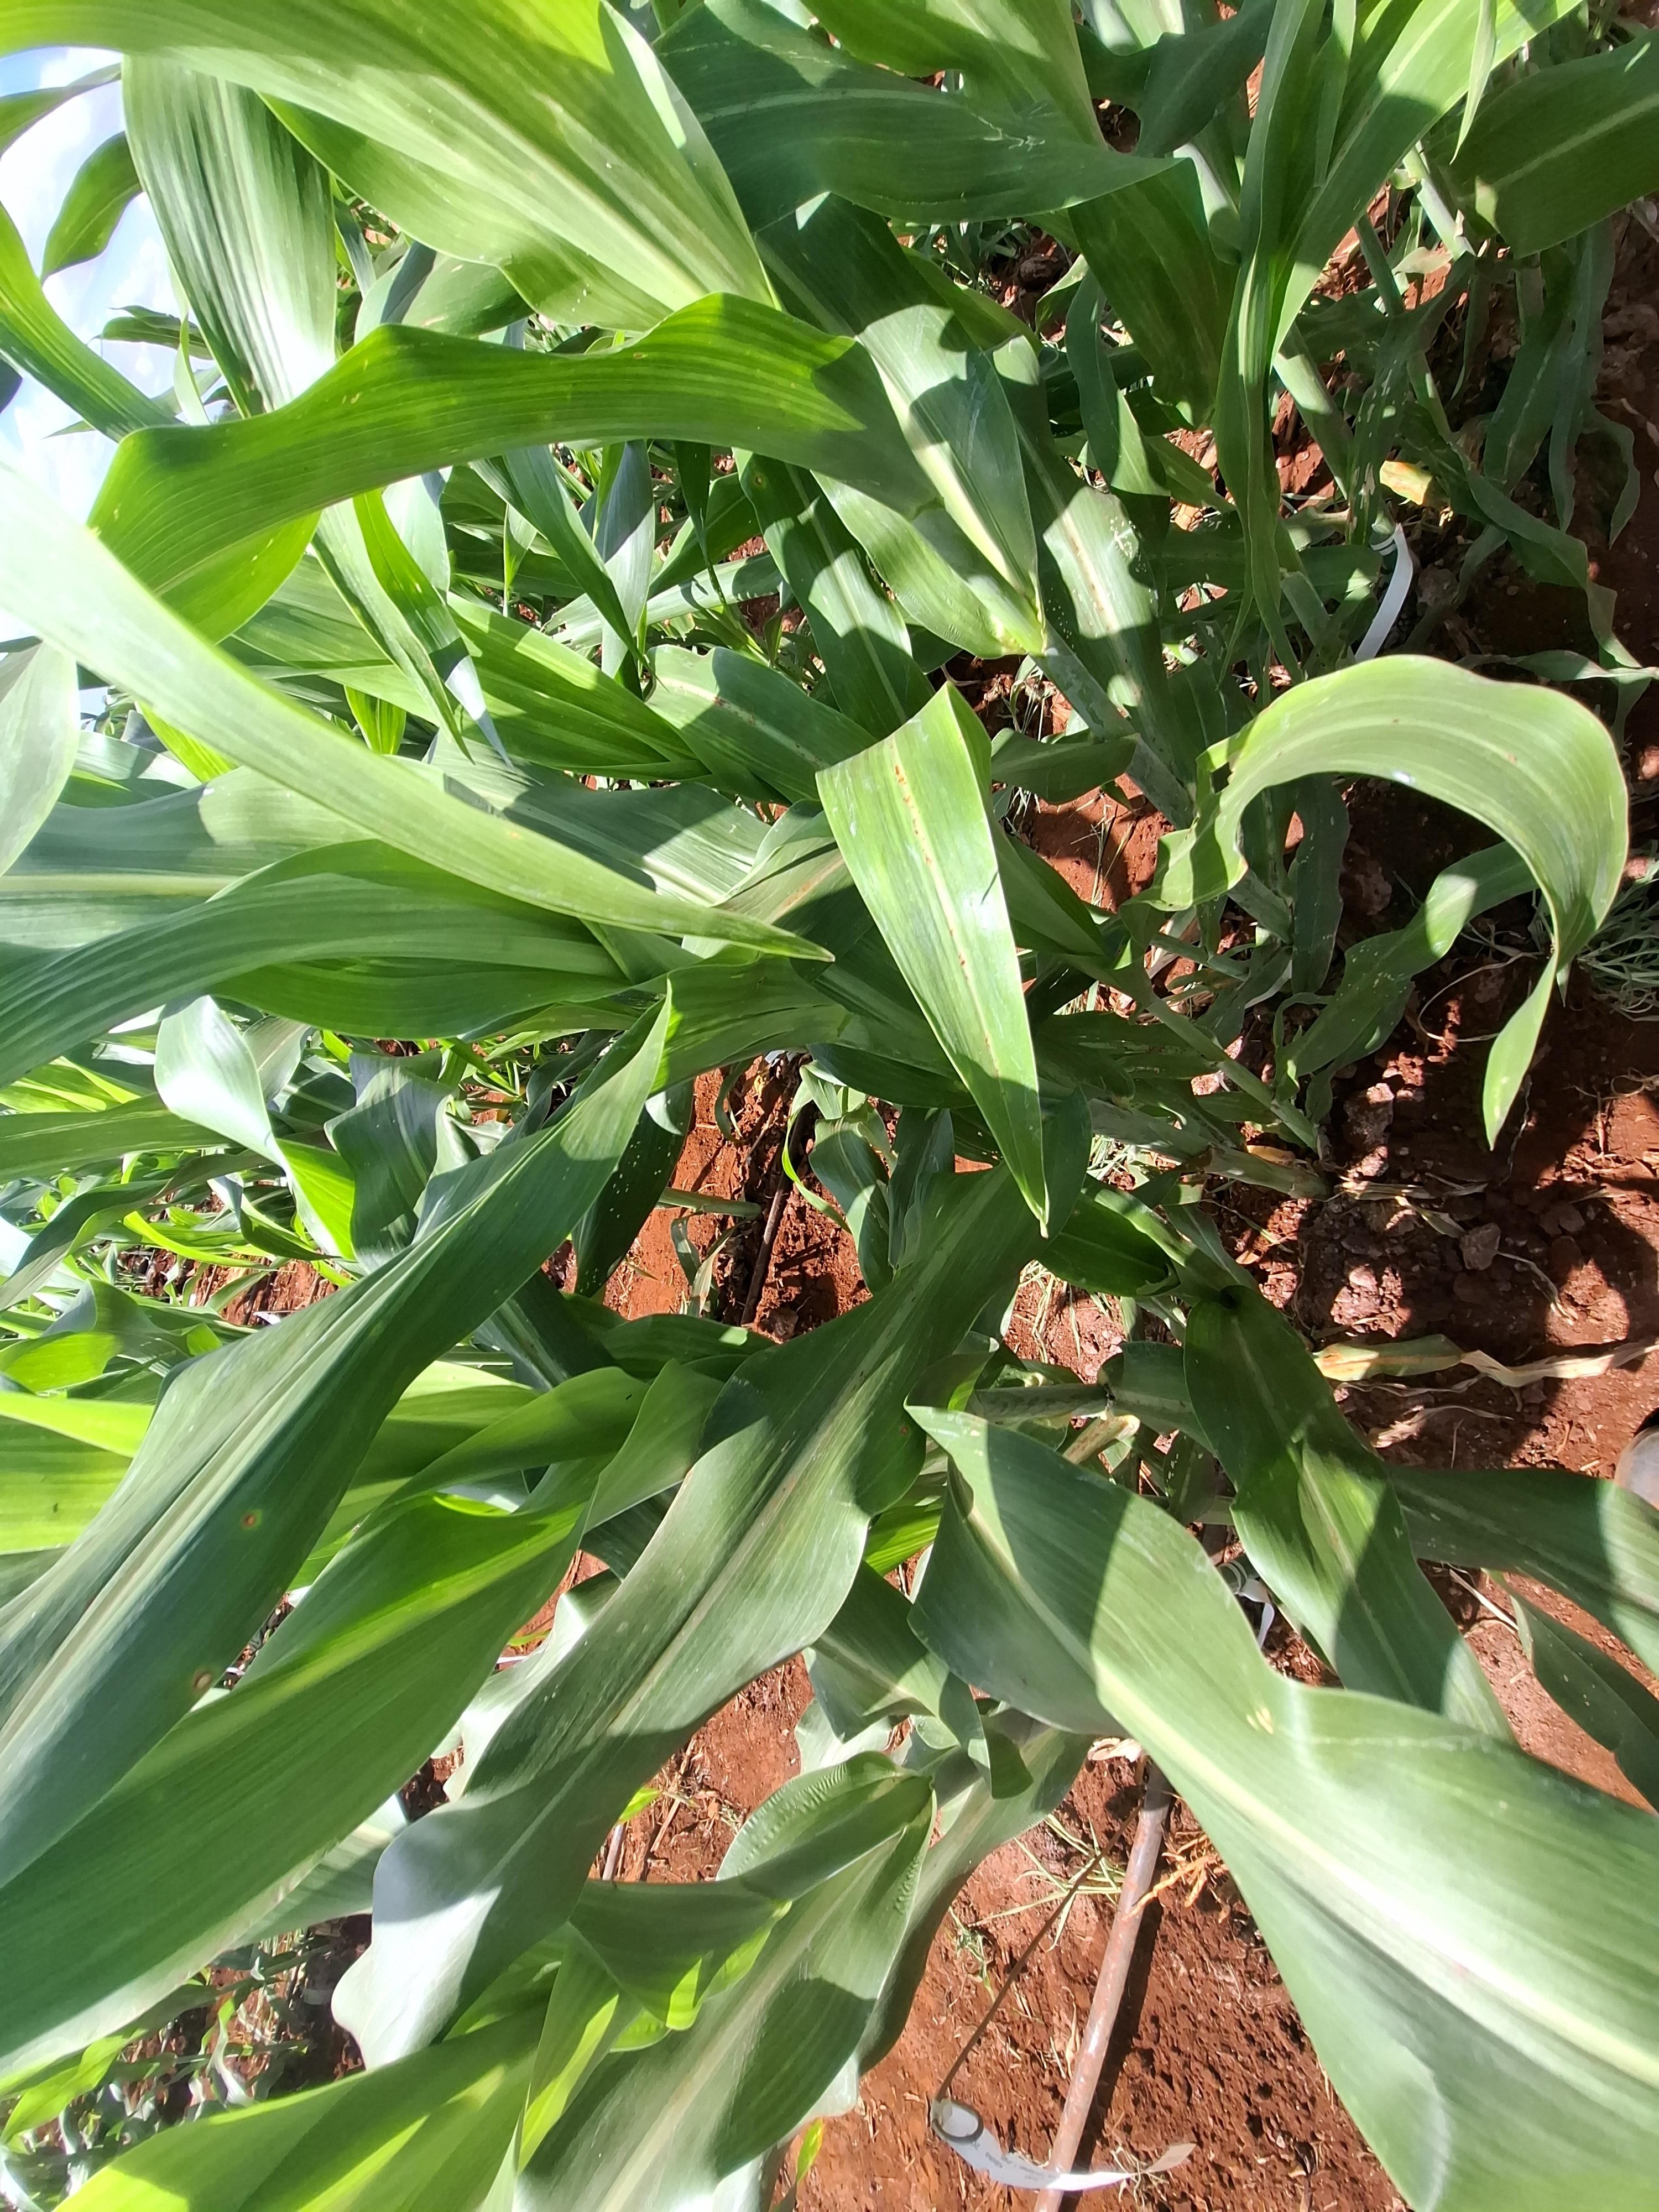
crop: sorghum
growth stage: vegetative
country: Kenya
